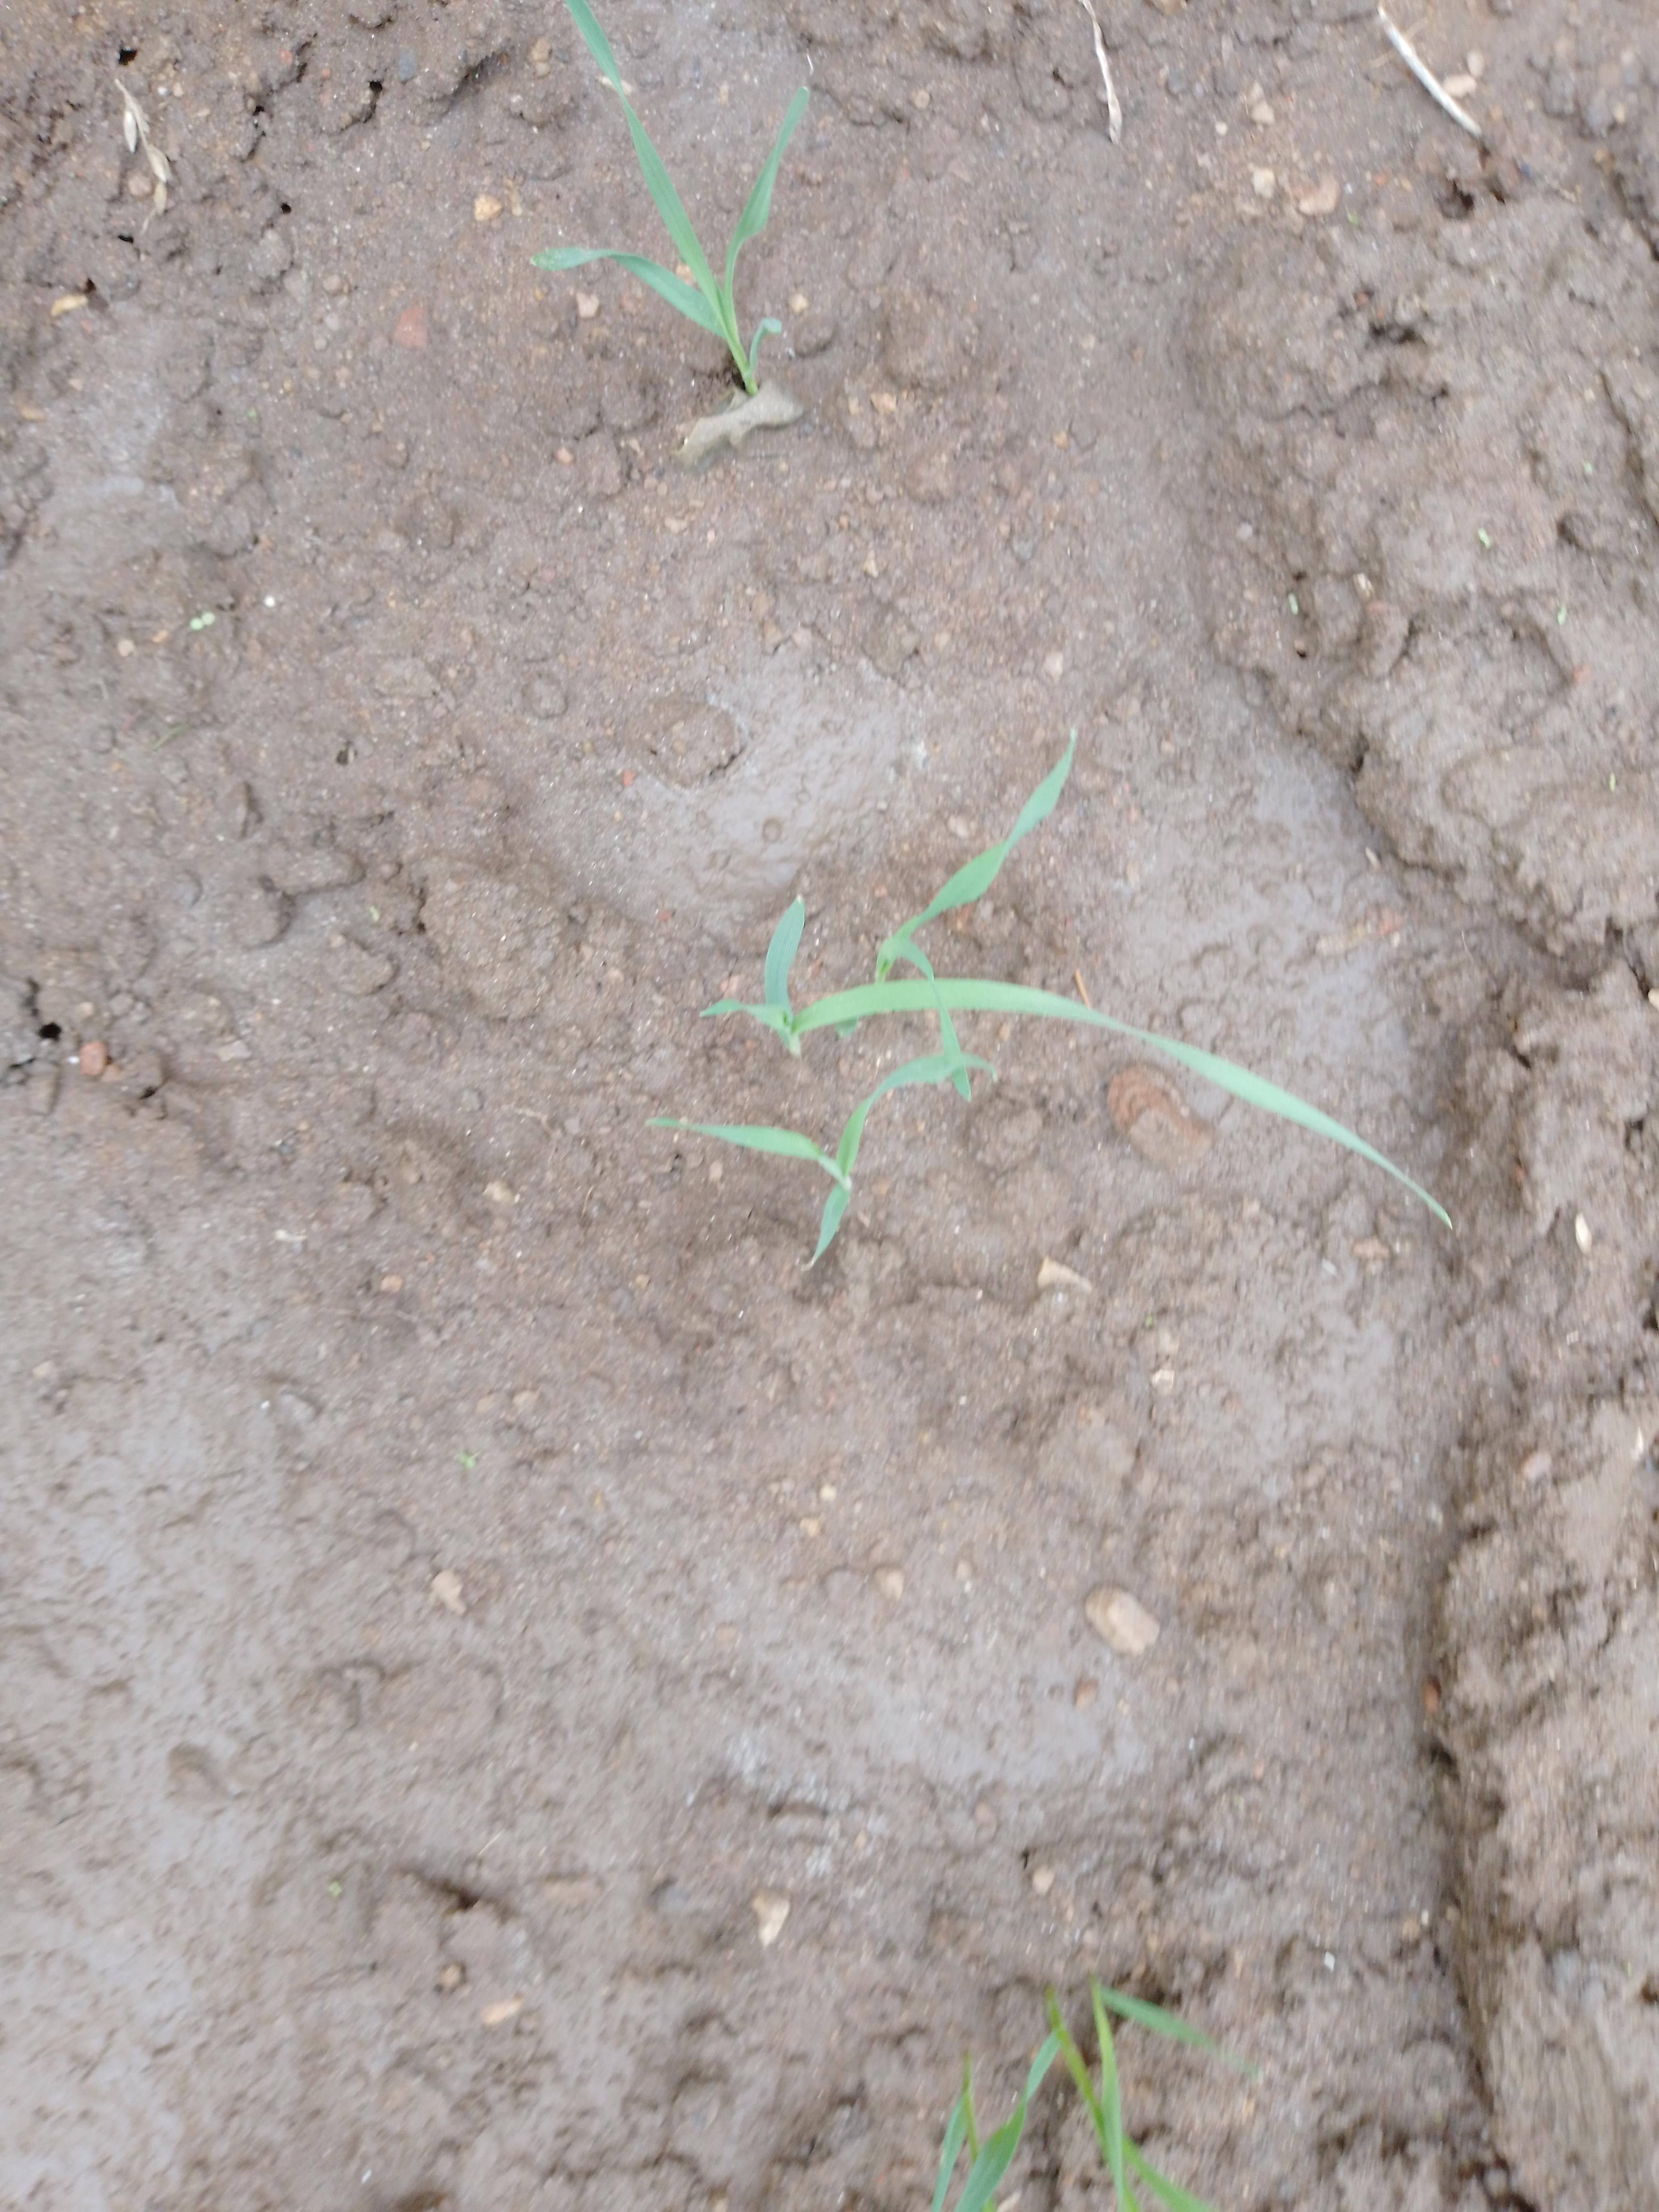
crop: wheat
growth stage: emergence
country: Malawi
